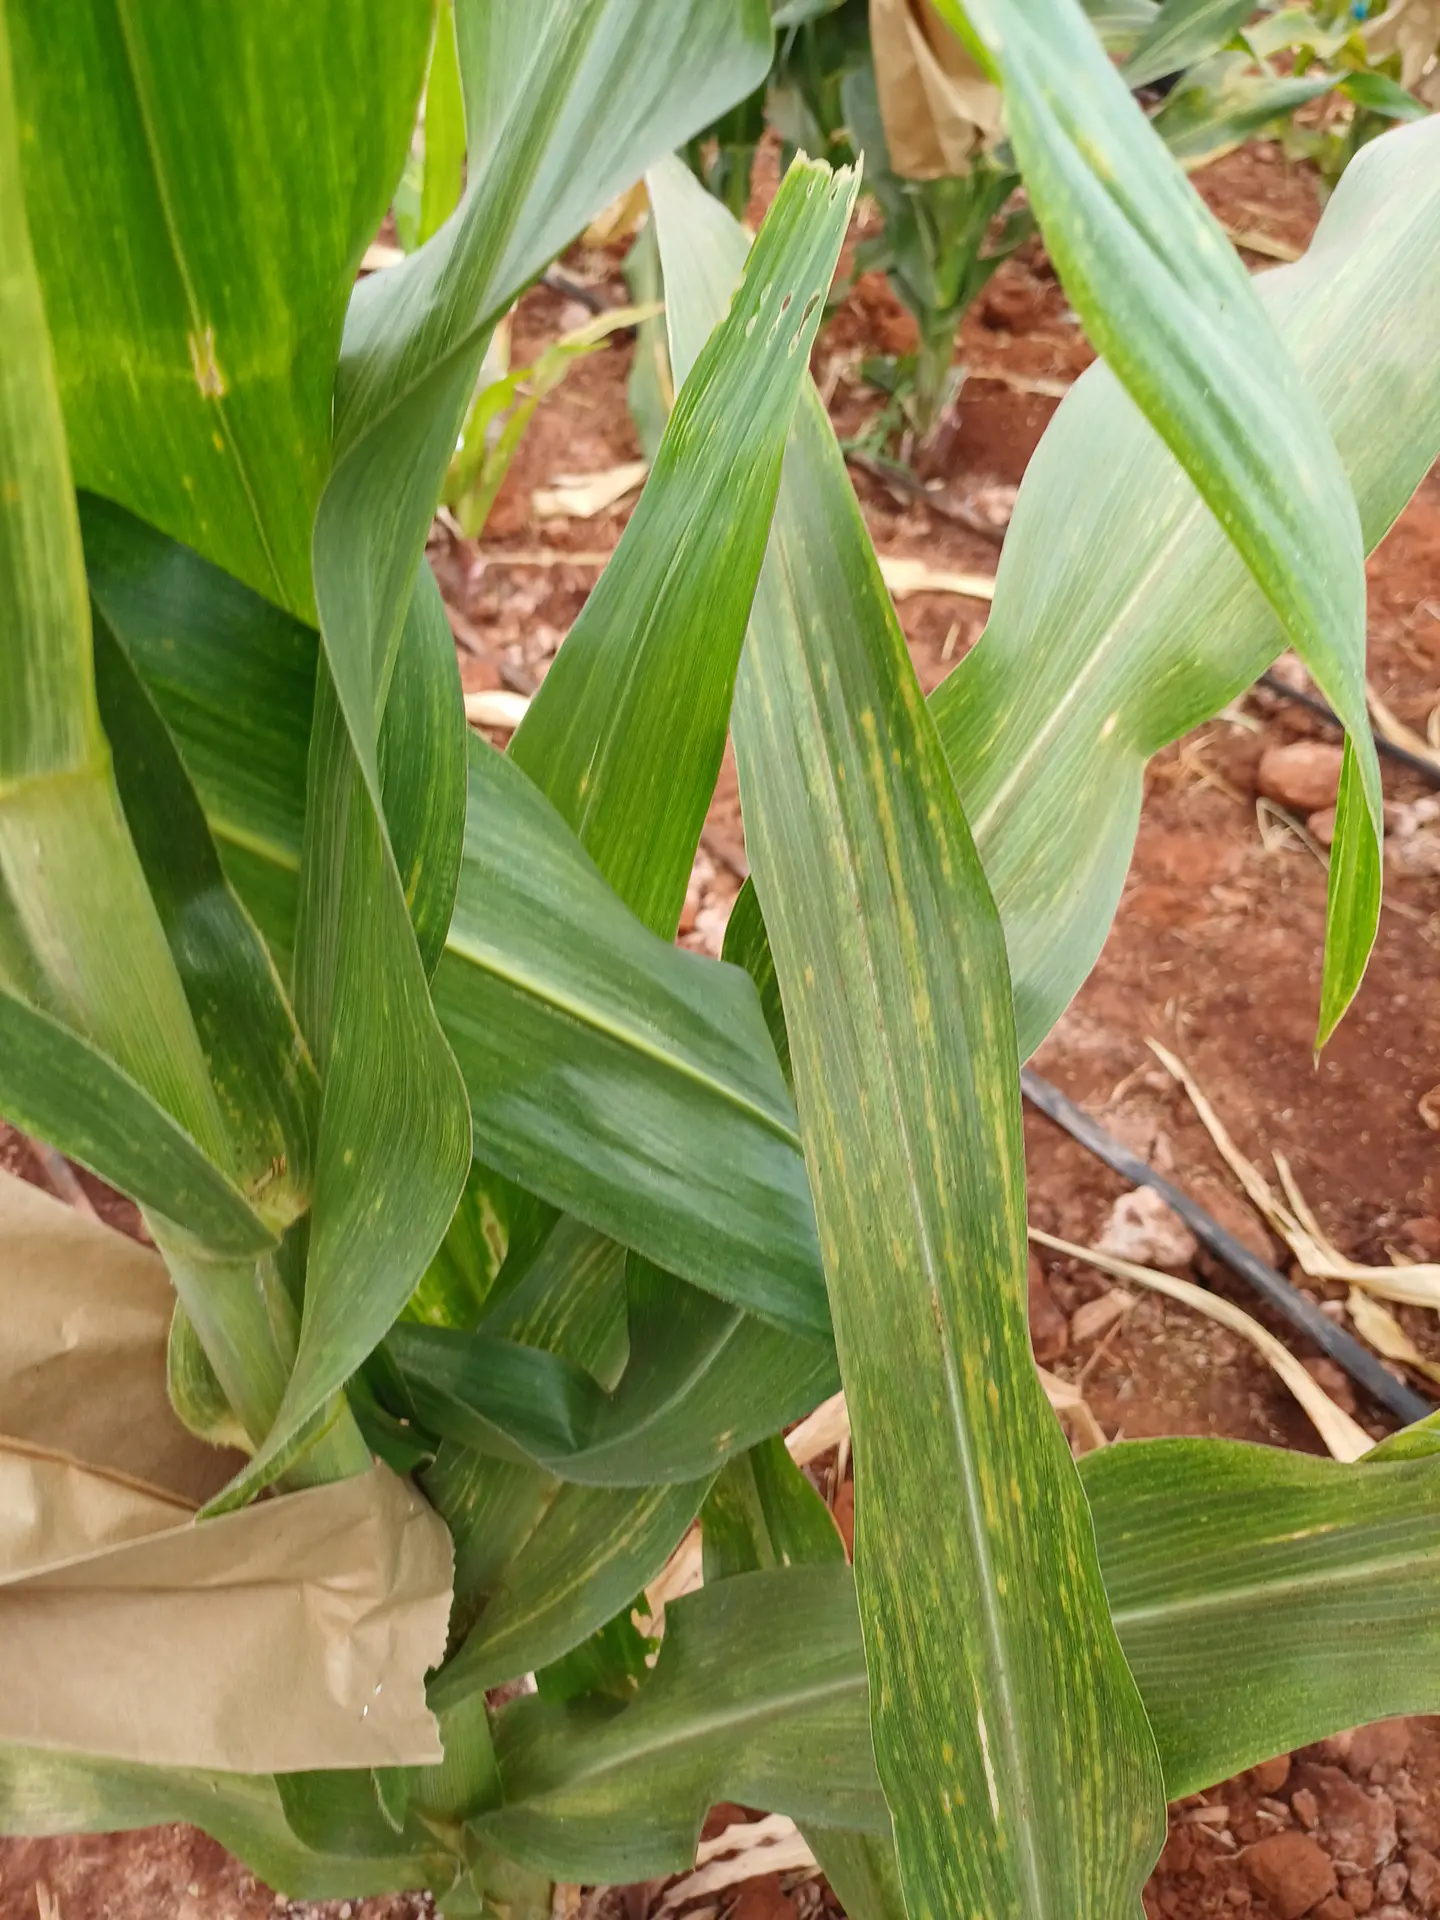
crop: maize
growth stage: flowering
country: Kenya
